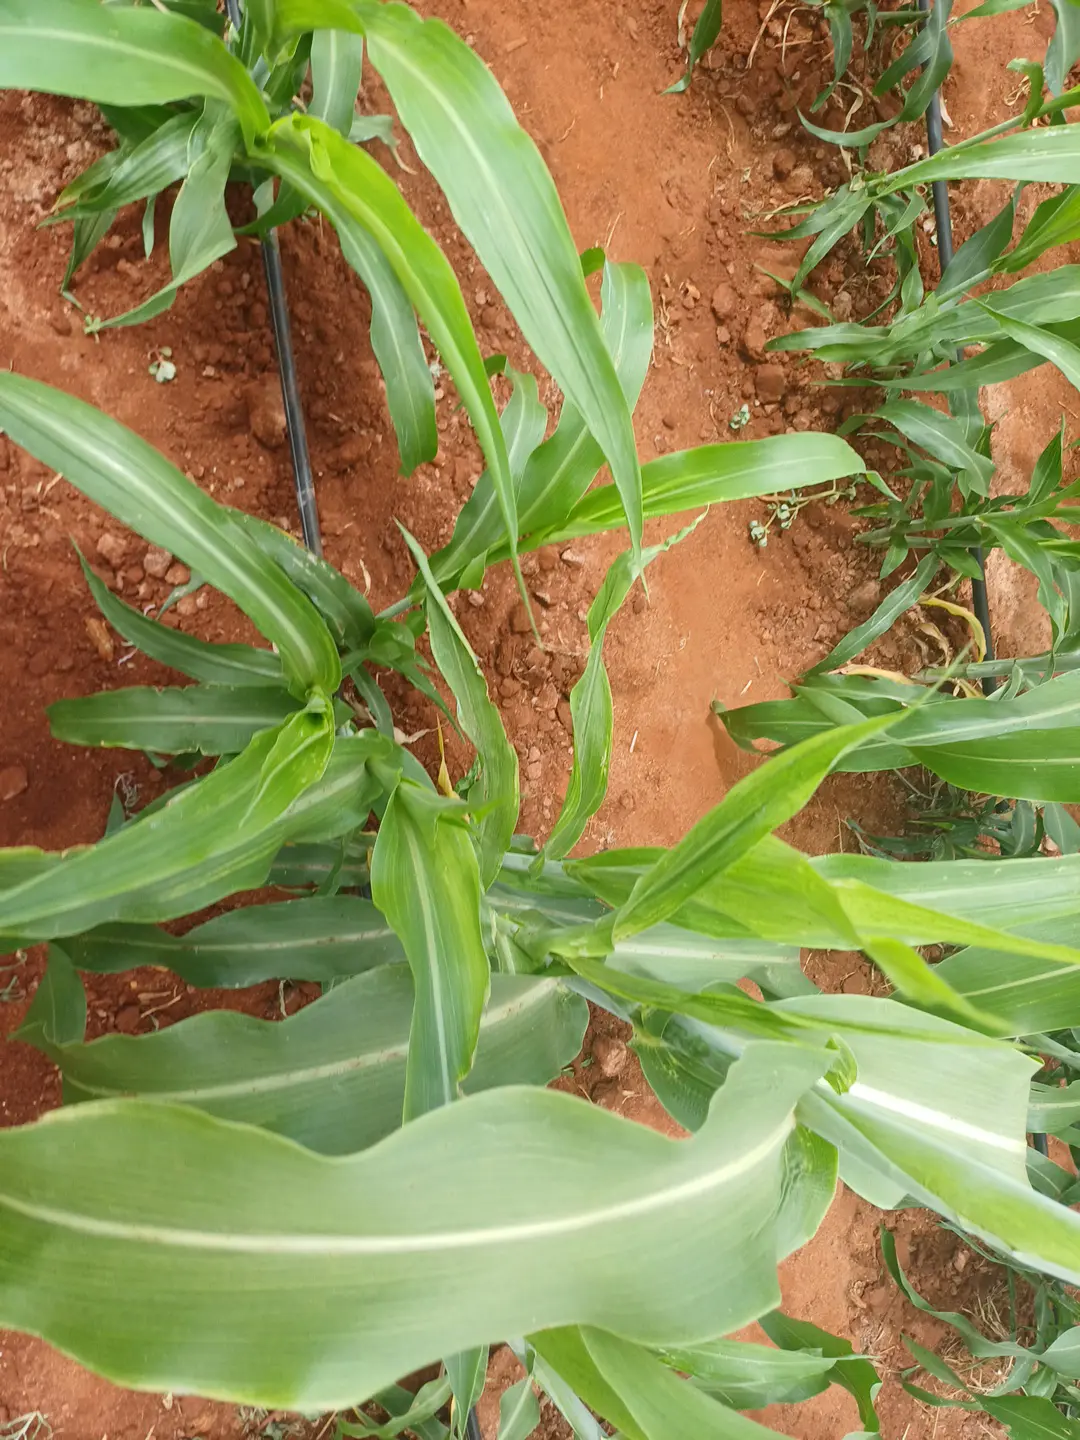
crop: sorghum
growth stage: vegetative
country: Kenya
